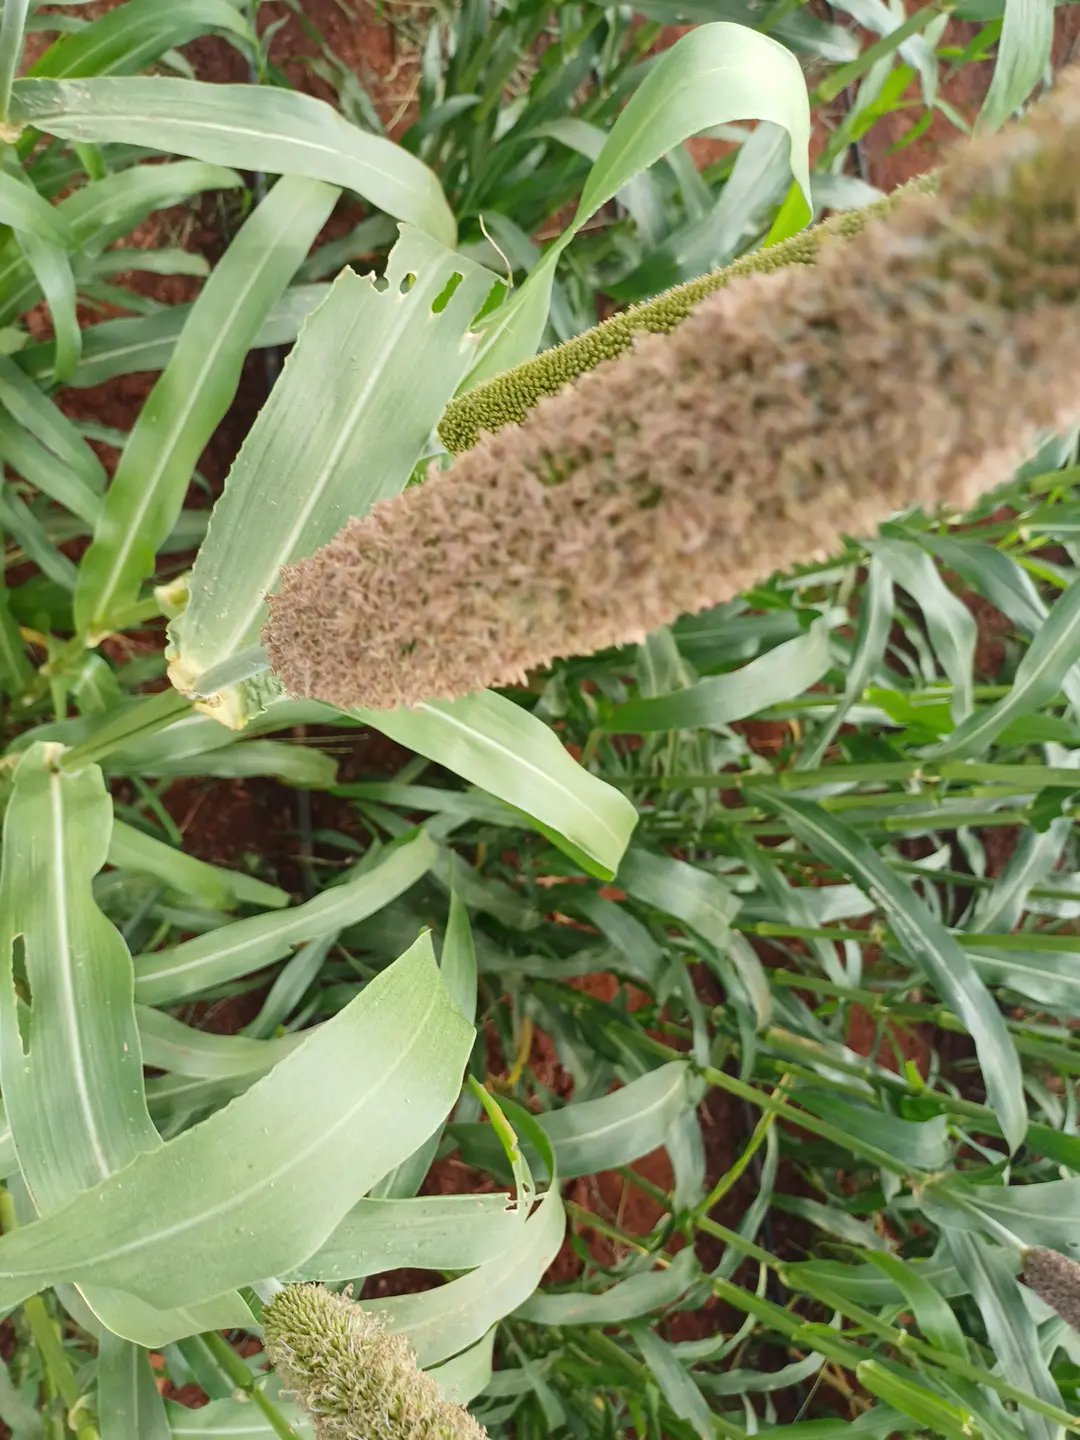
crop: pearl millet
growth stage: flowering
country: Kenya
